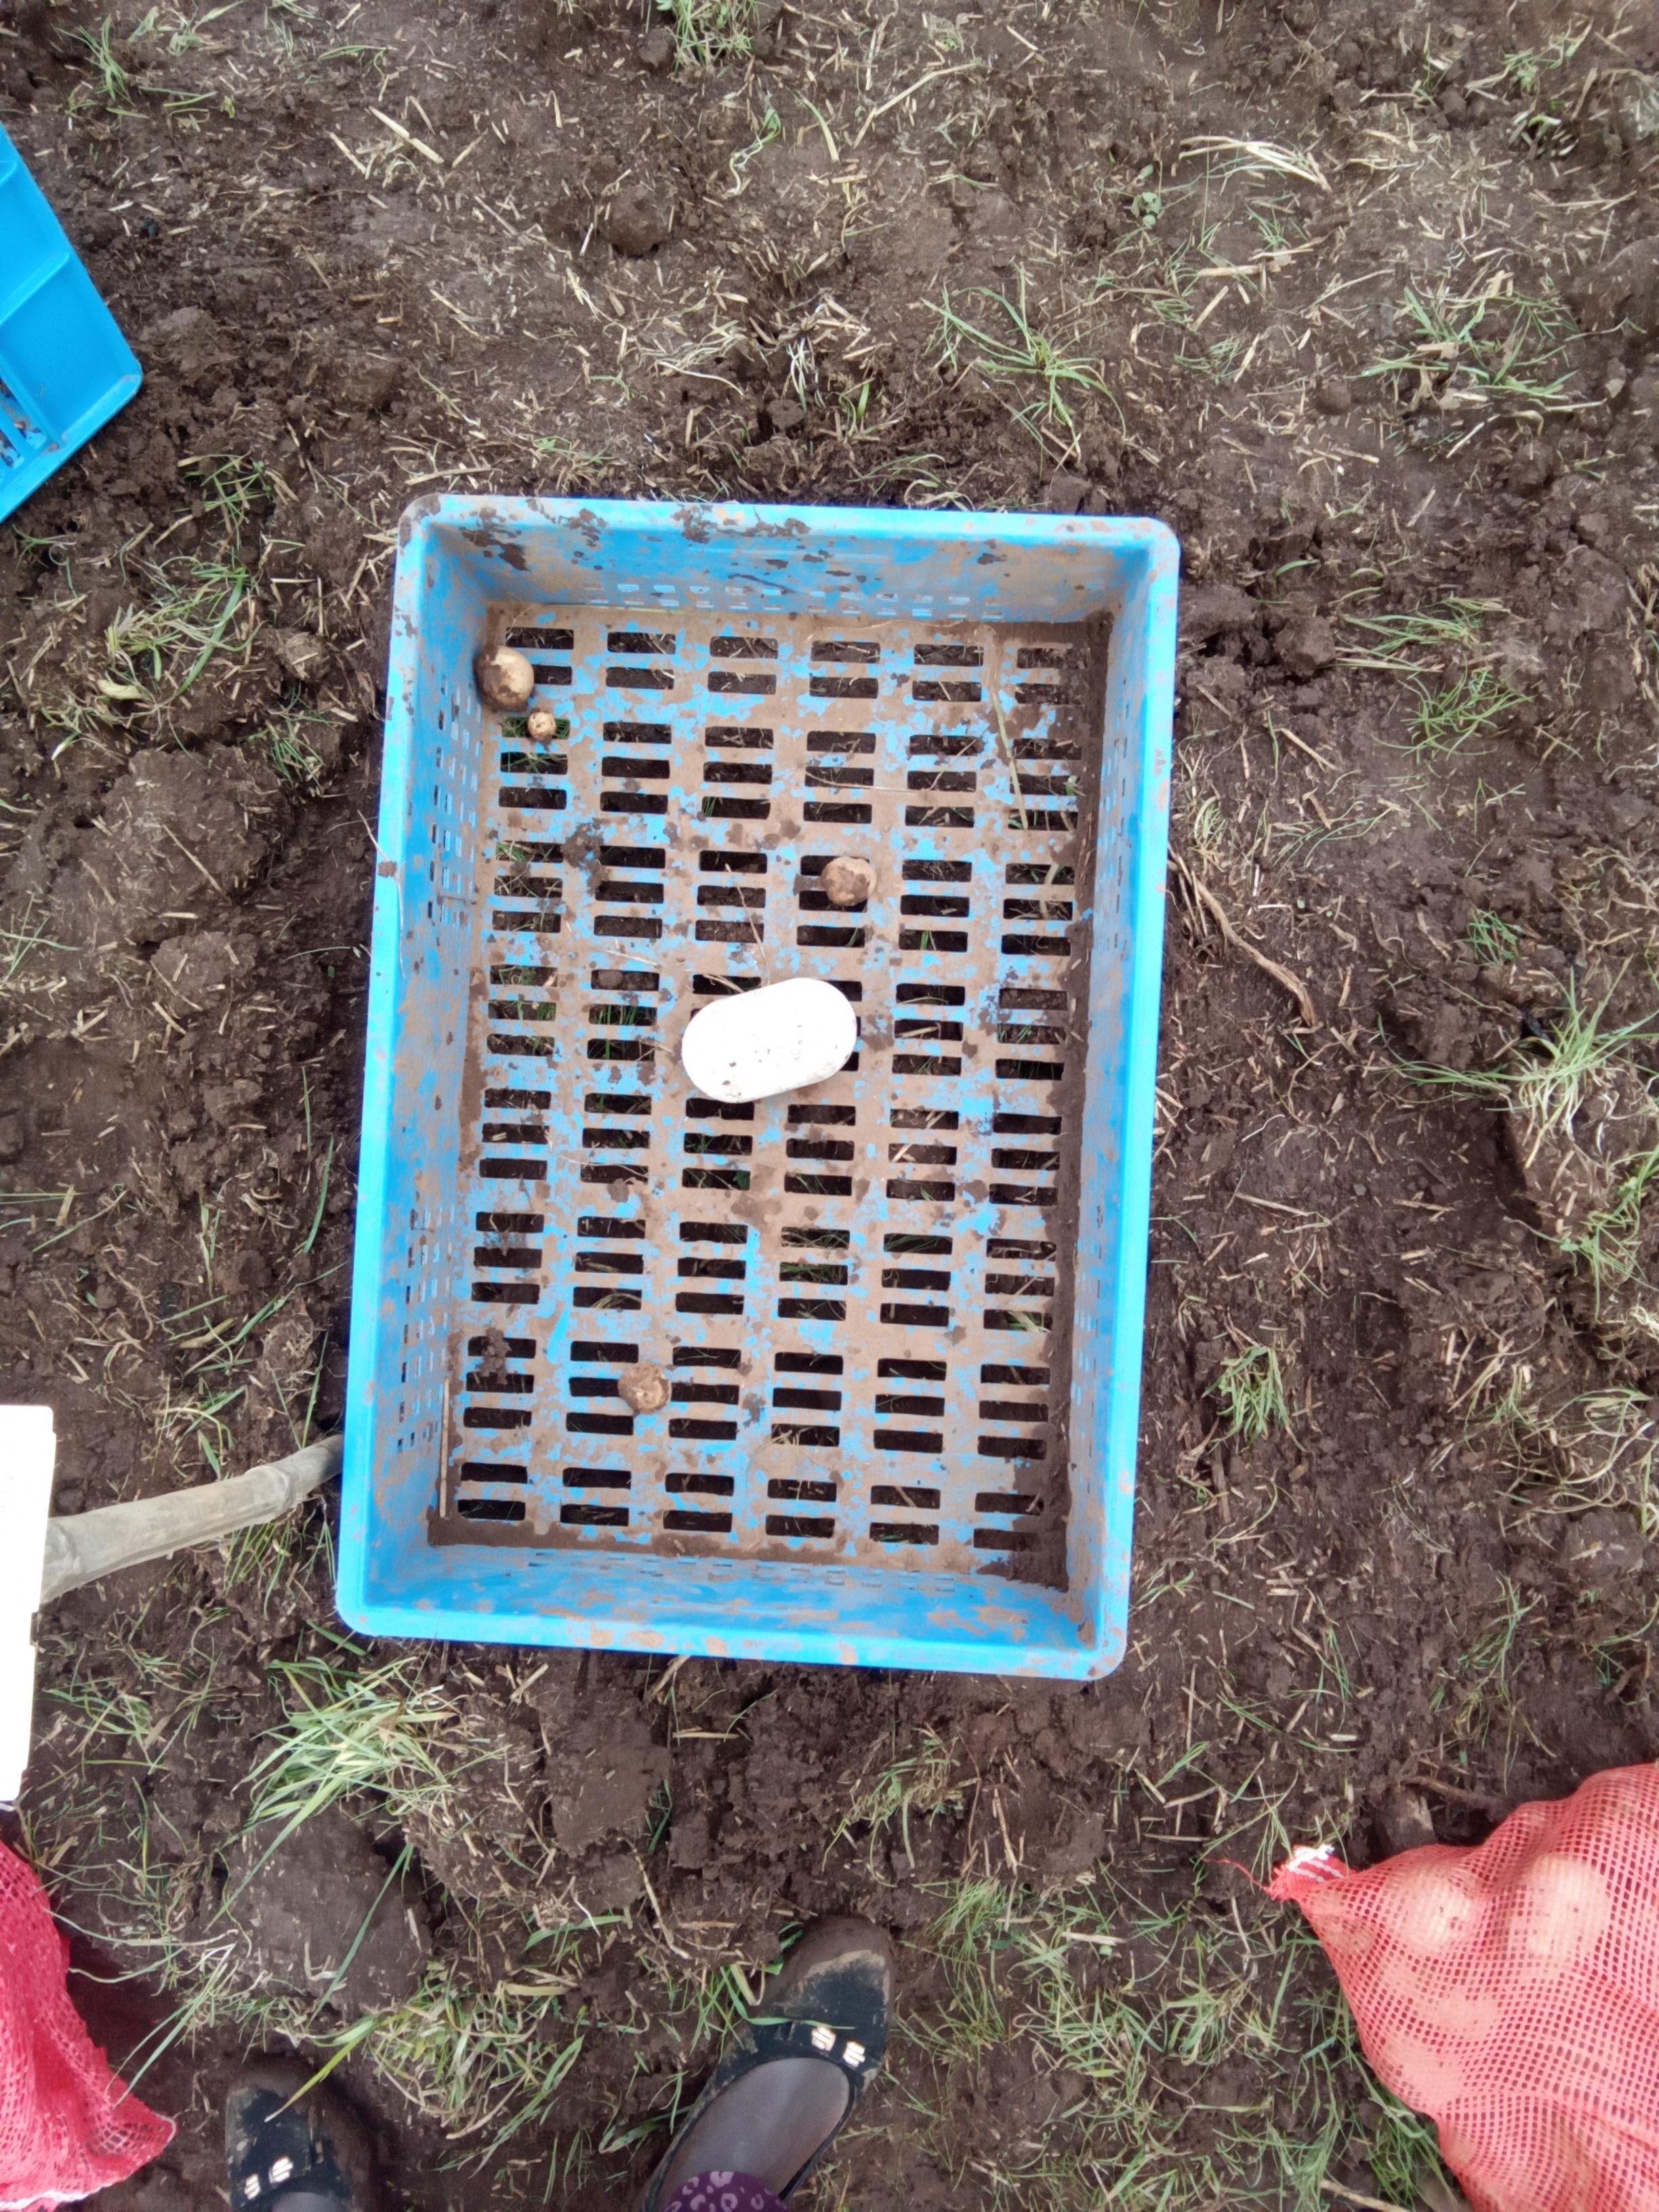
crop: potato
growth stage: harvest
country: Kenya
